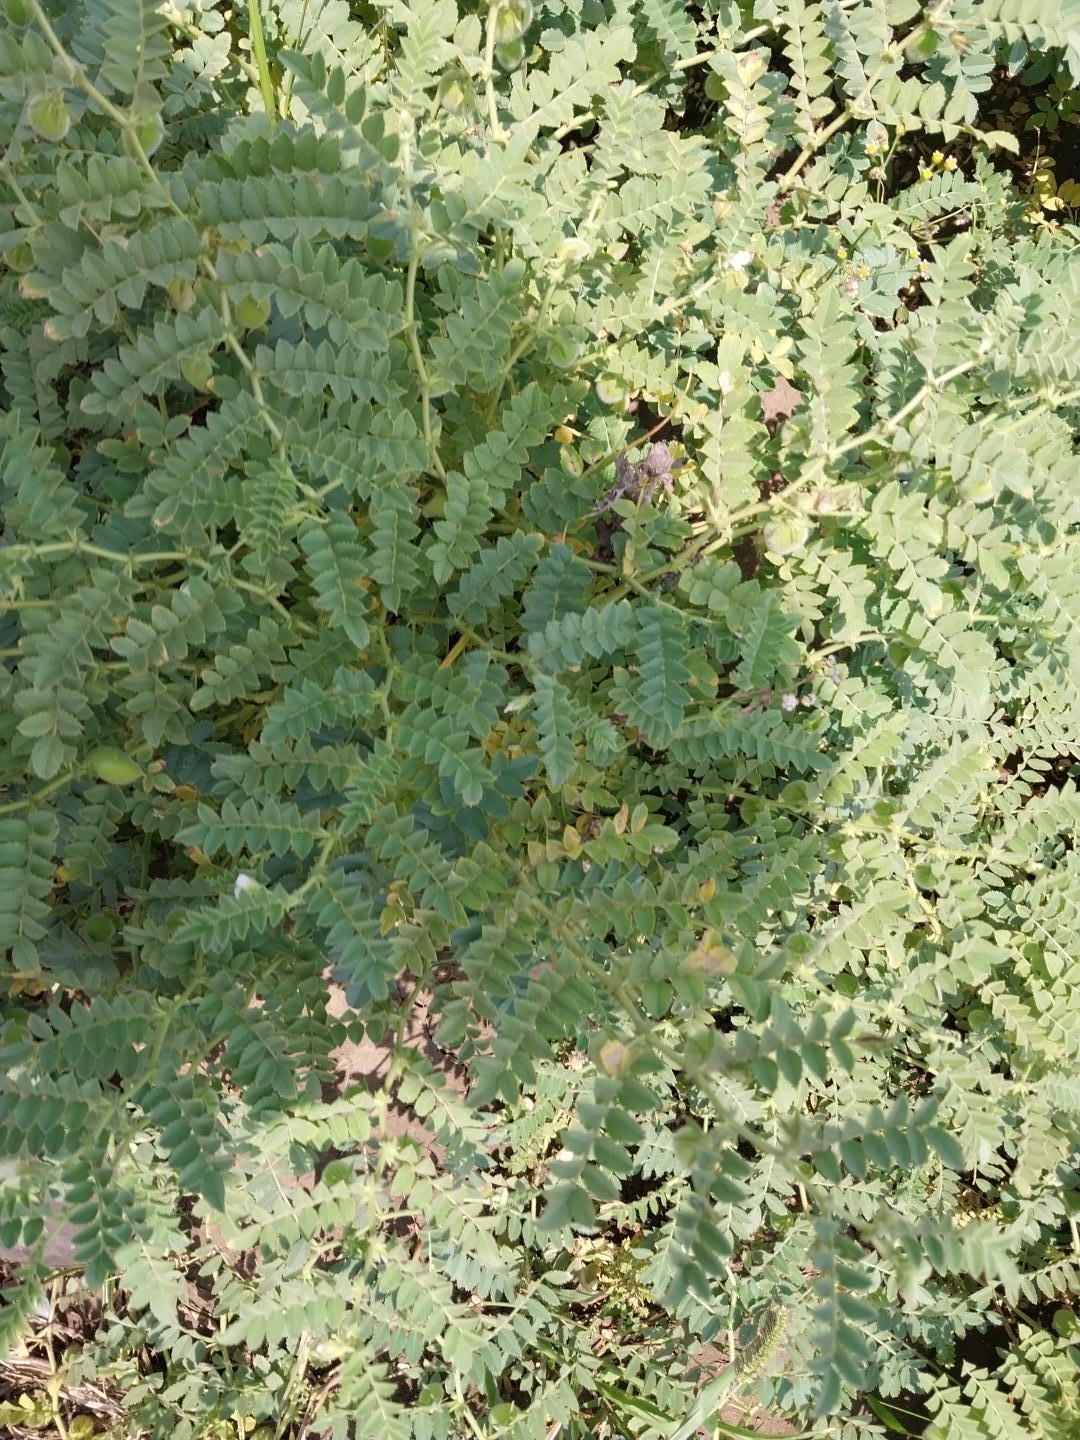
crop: chickpea
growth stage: development pod
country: Tanzania
